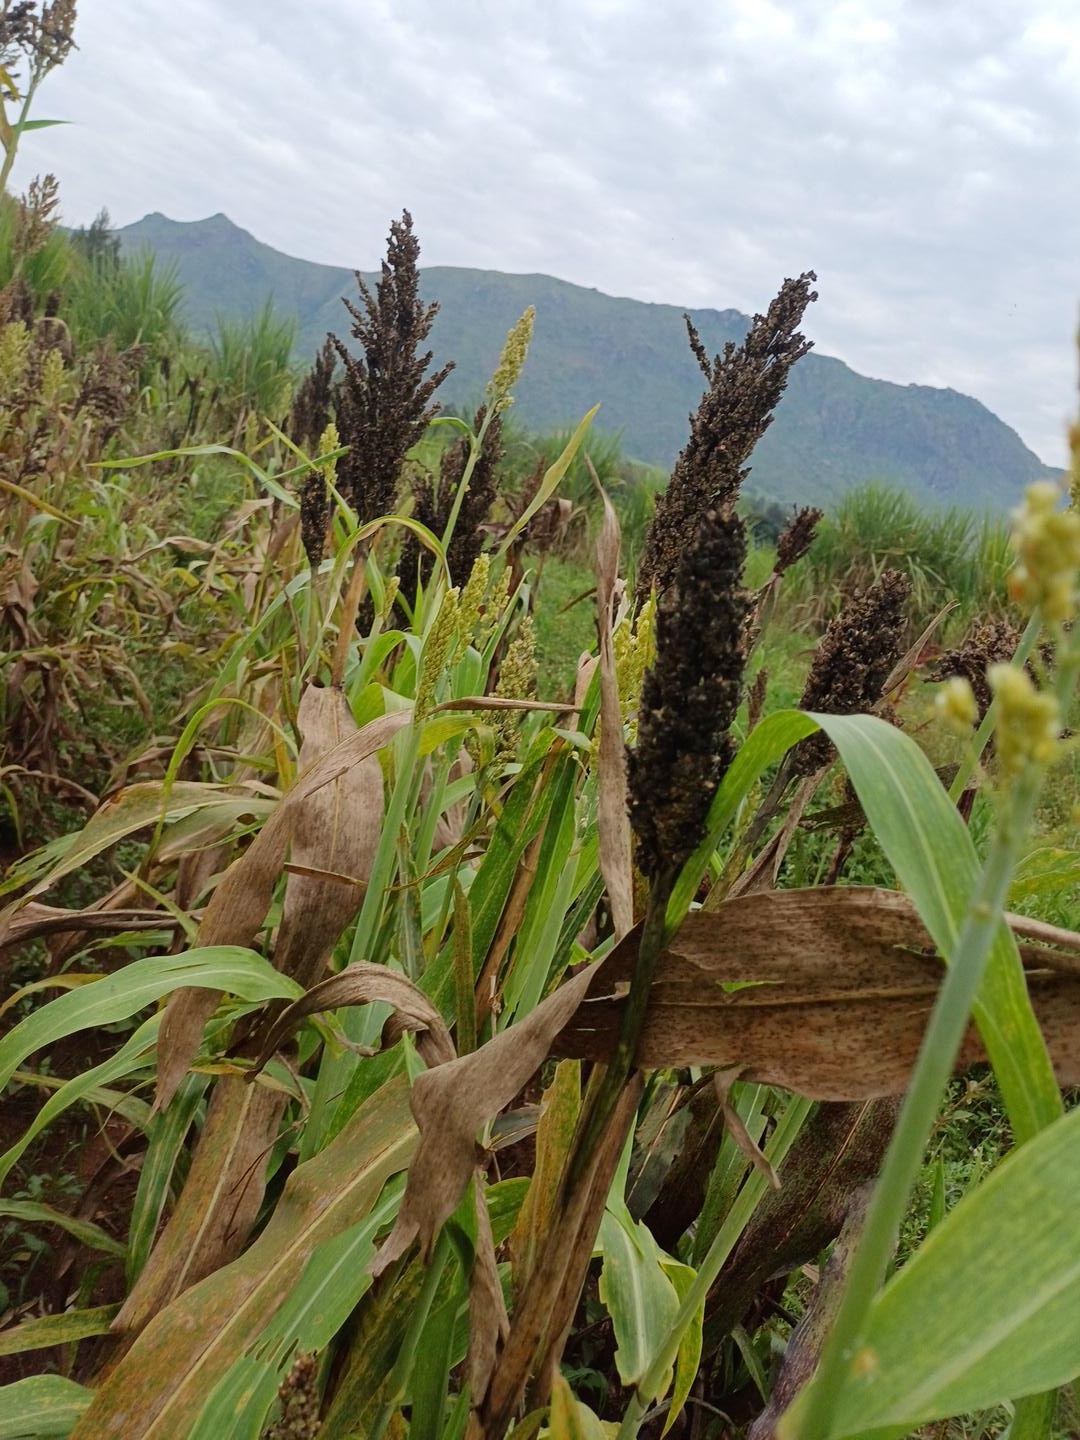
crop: sorghum
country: Kenya
